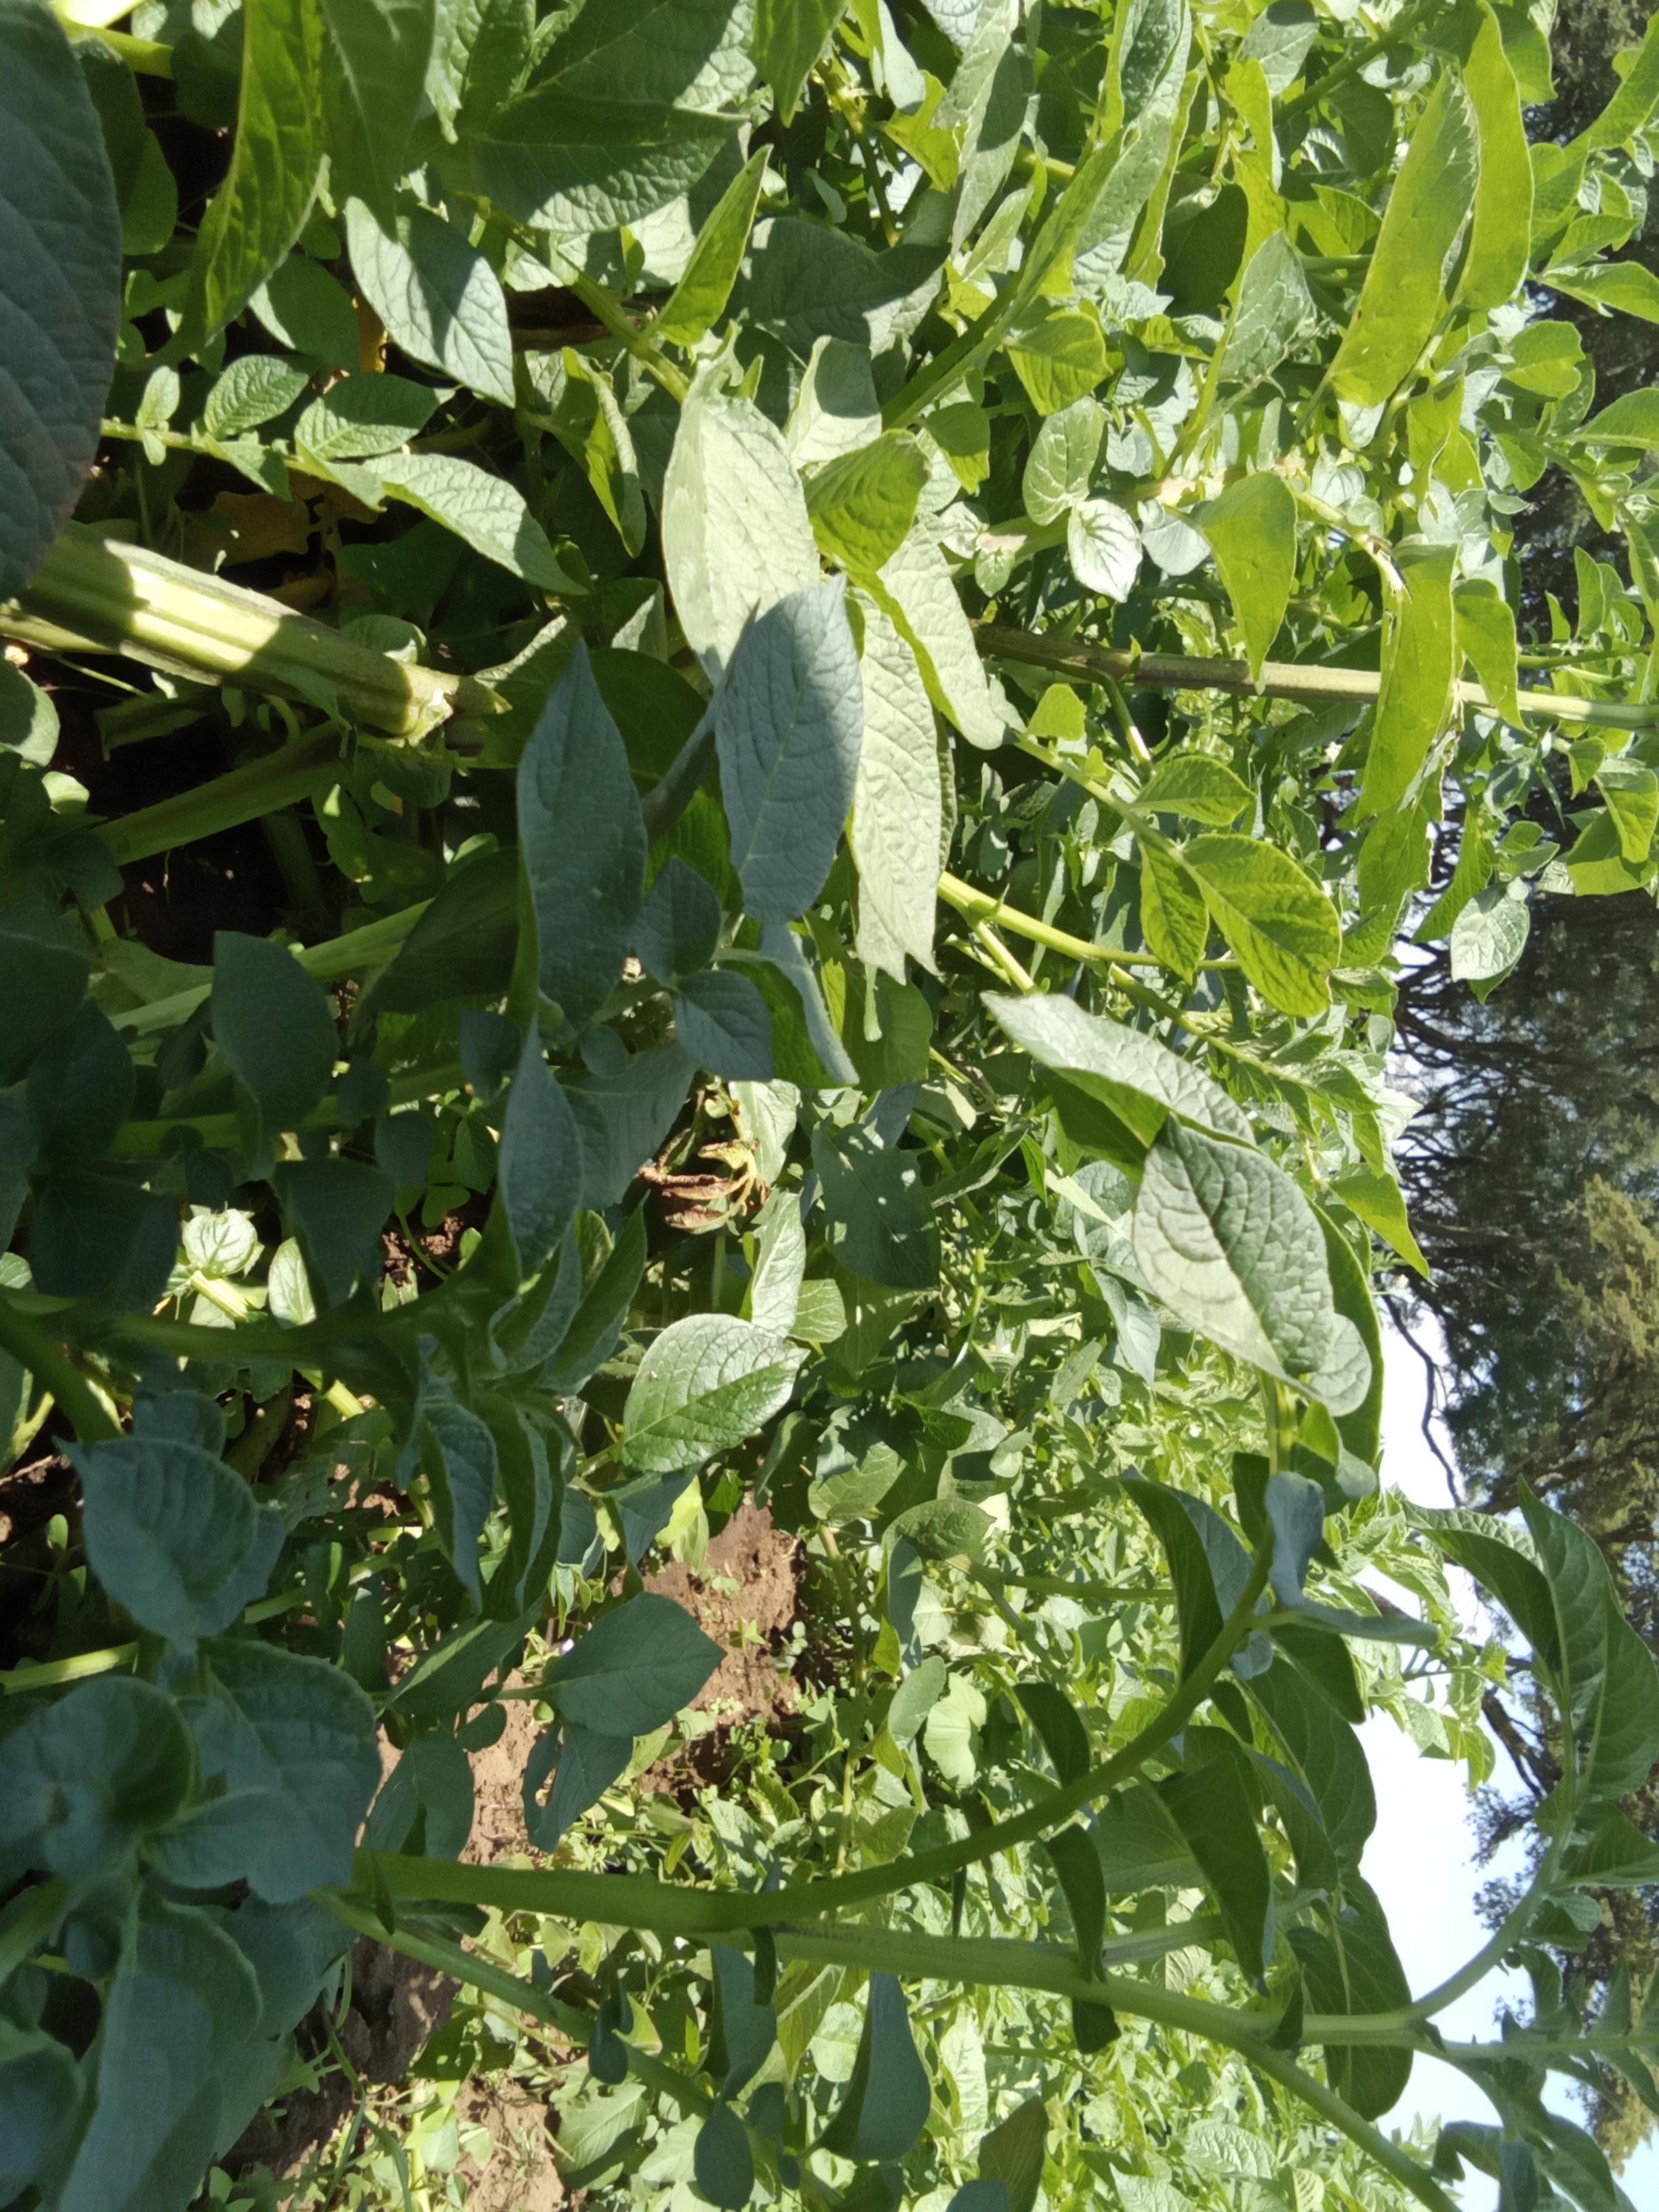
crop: potato
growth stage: vegetative
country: Kenya
